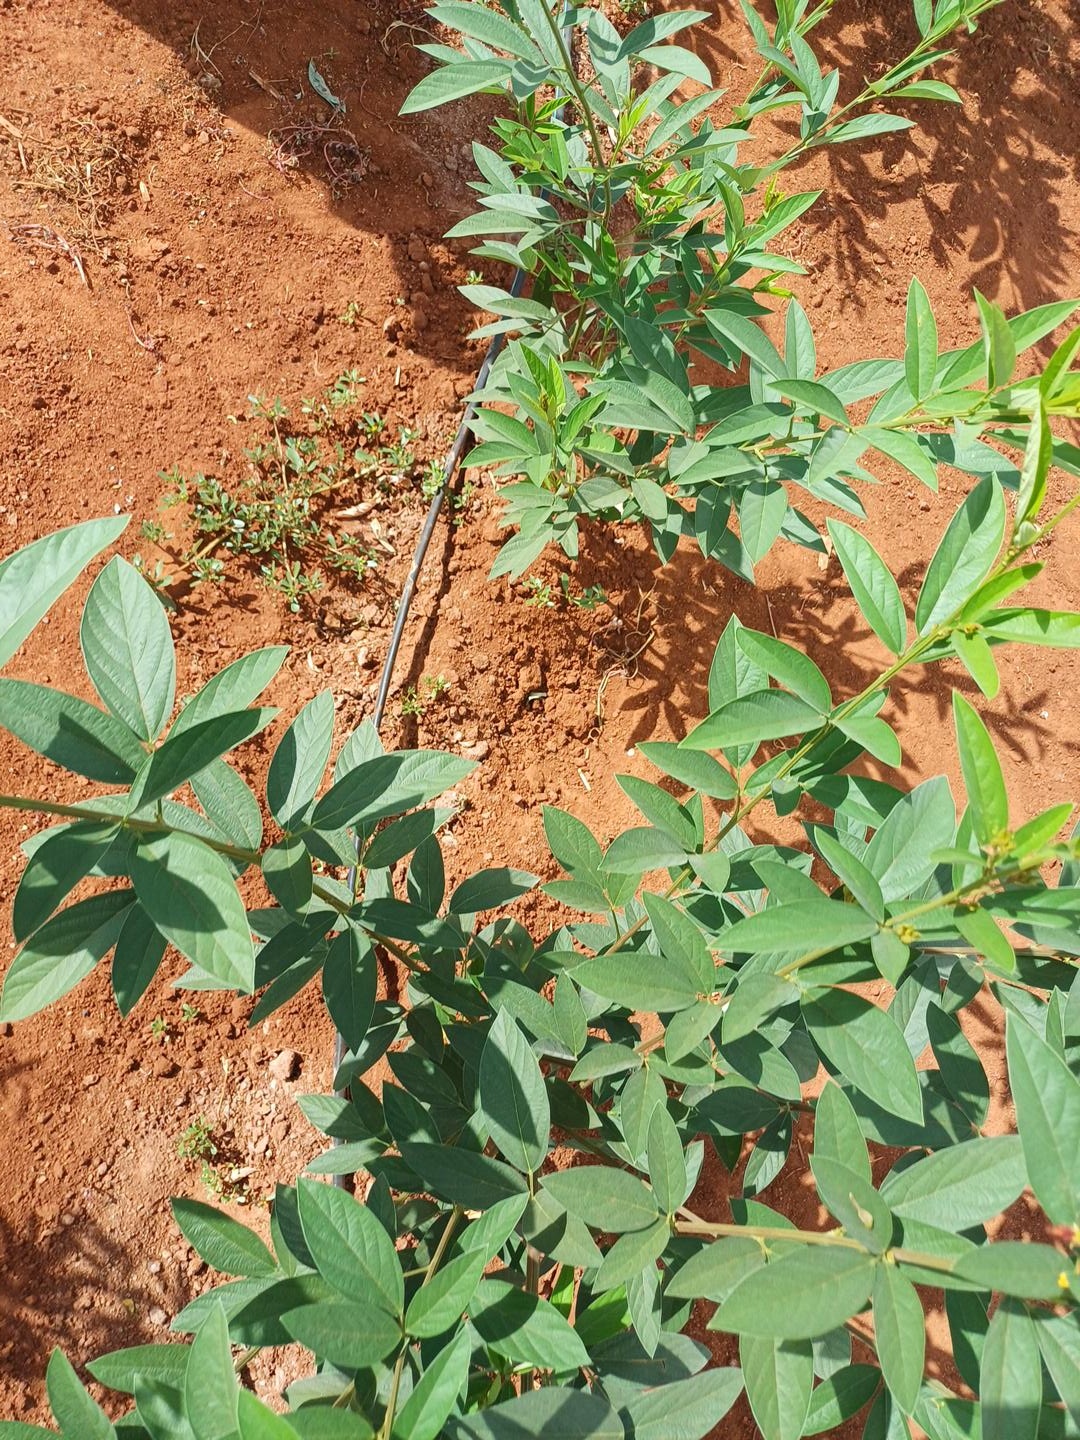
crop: pigeonpea
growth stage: vegetative
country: Kenya
